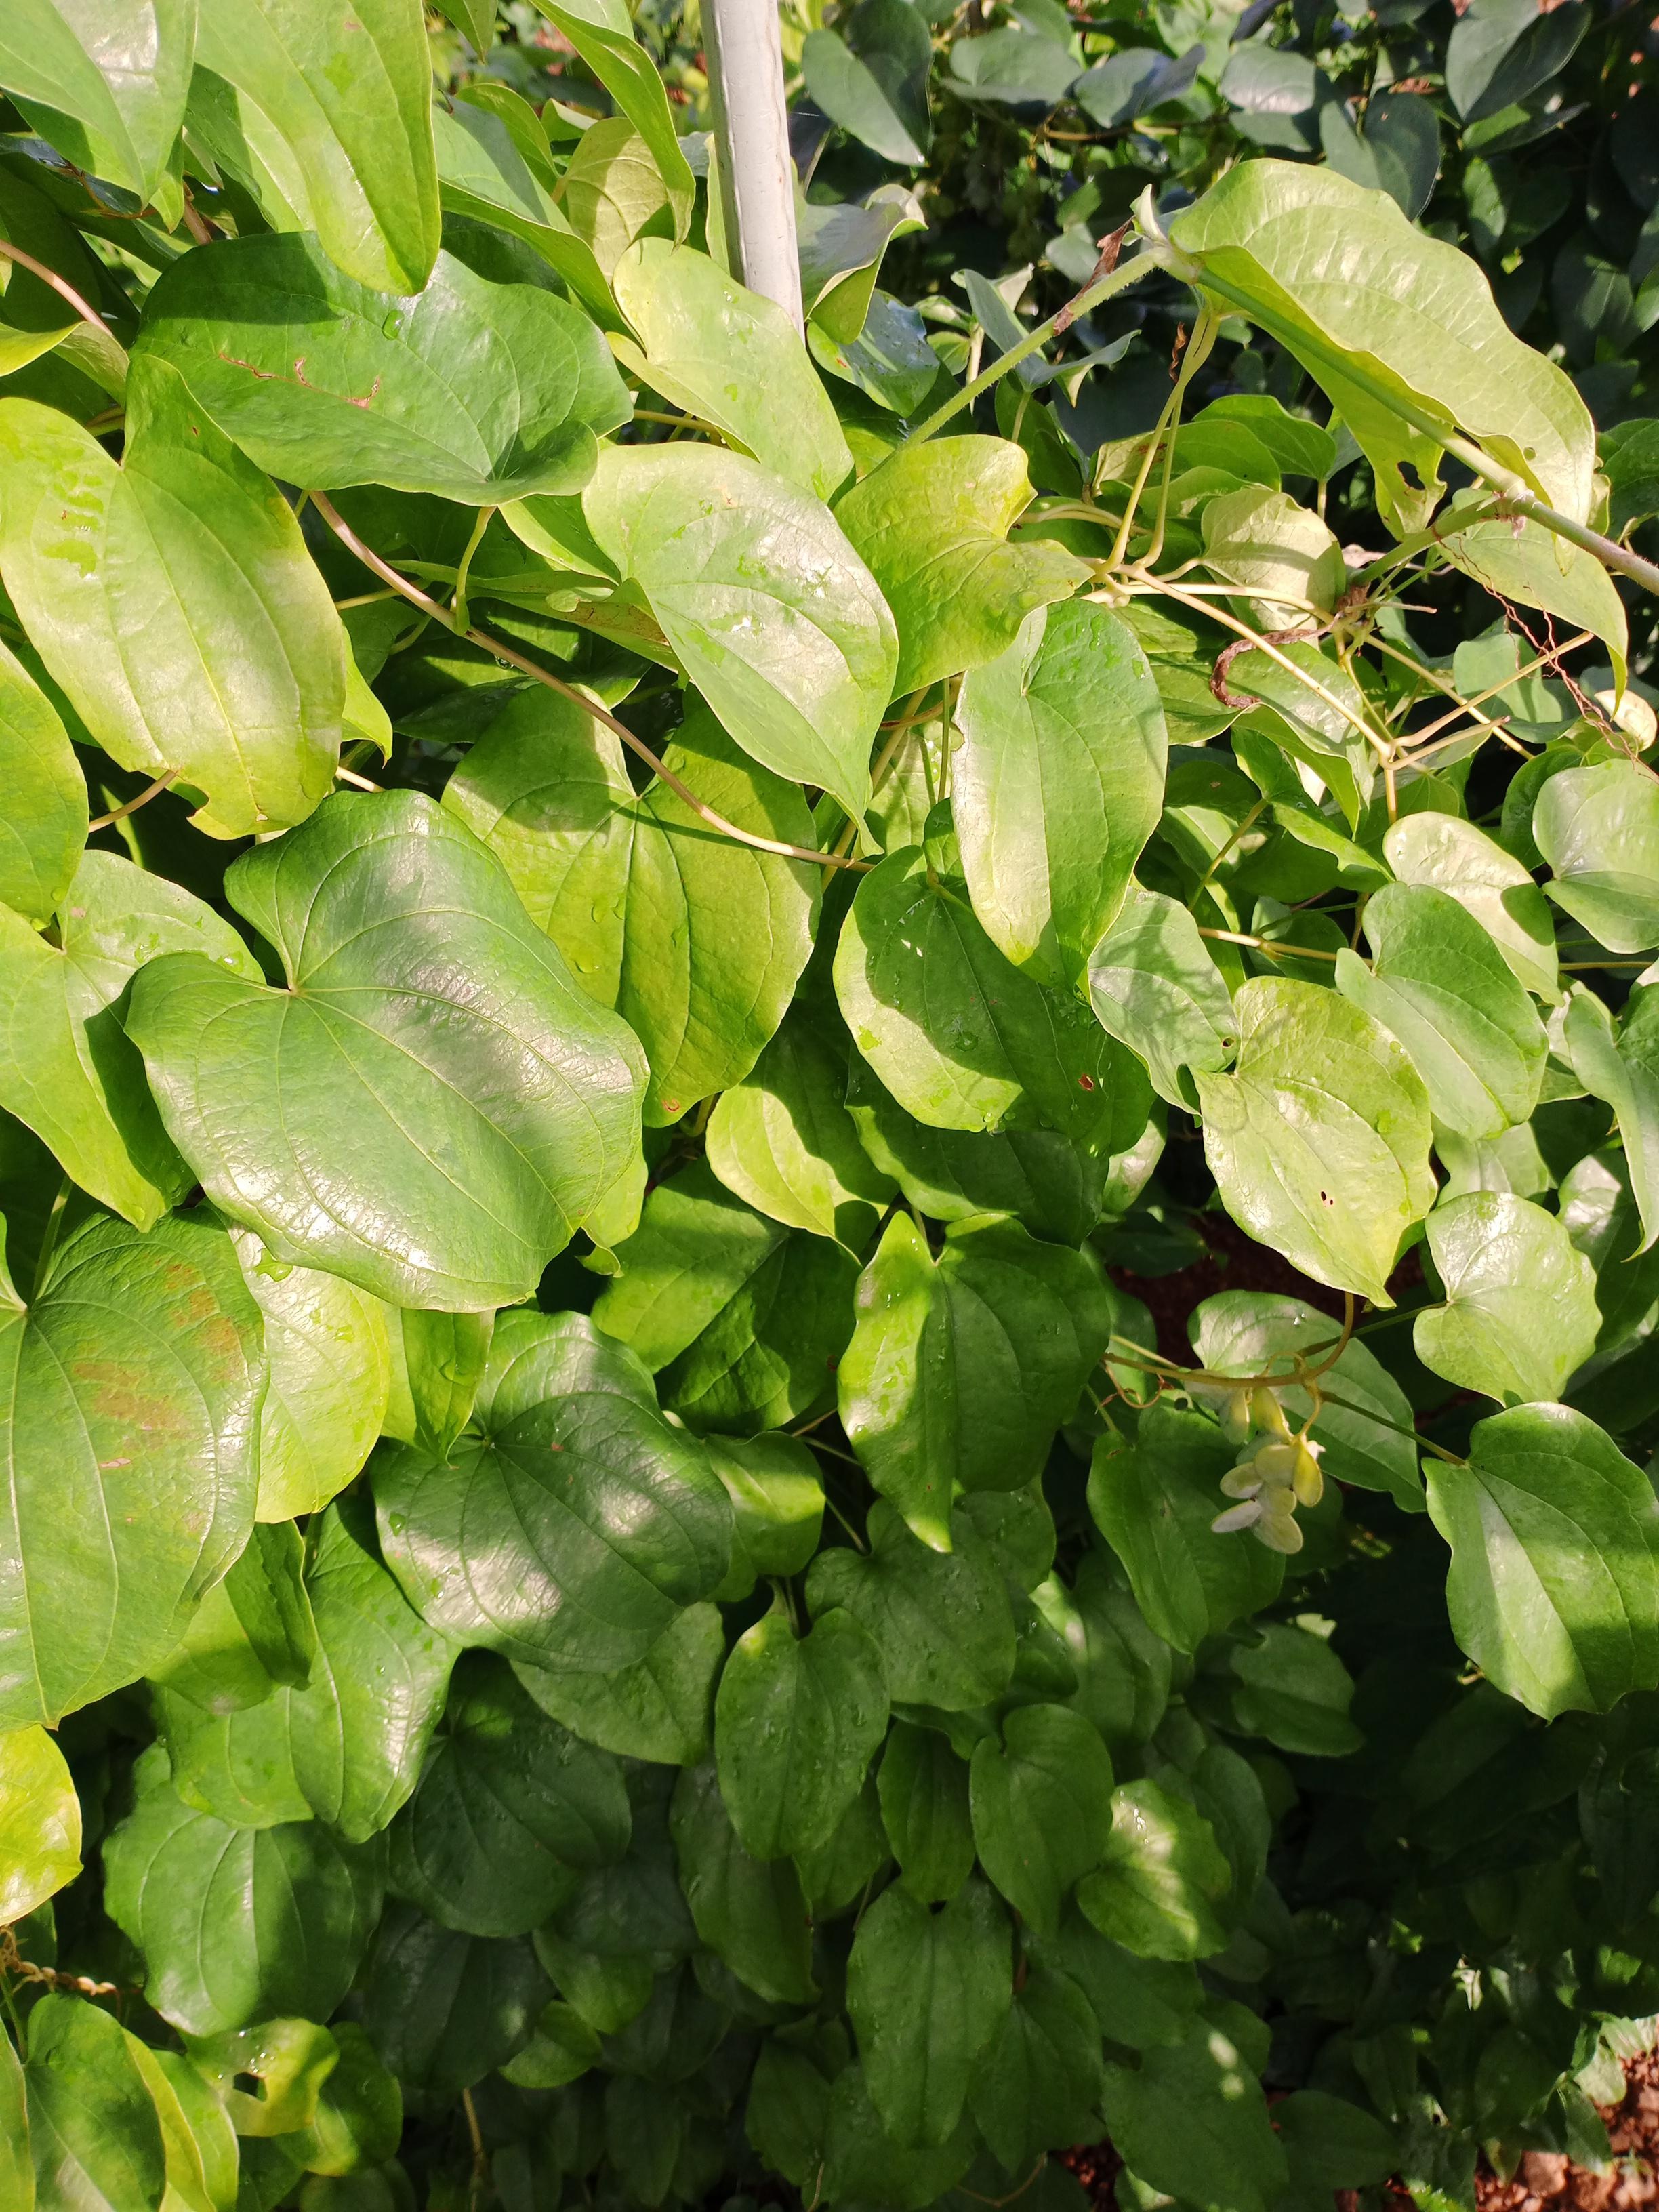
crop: yam
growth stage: vegetative
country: Nigeria
